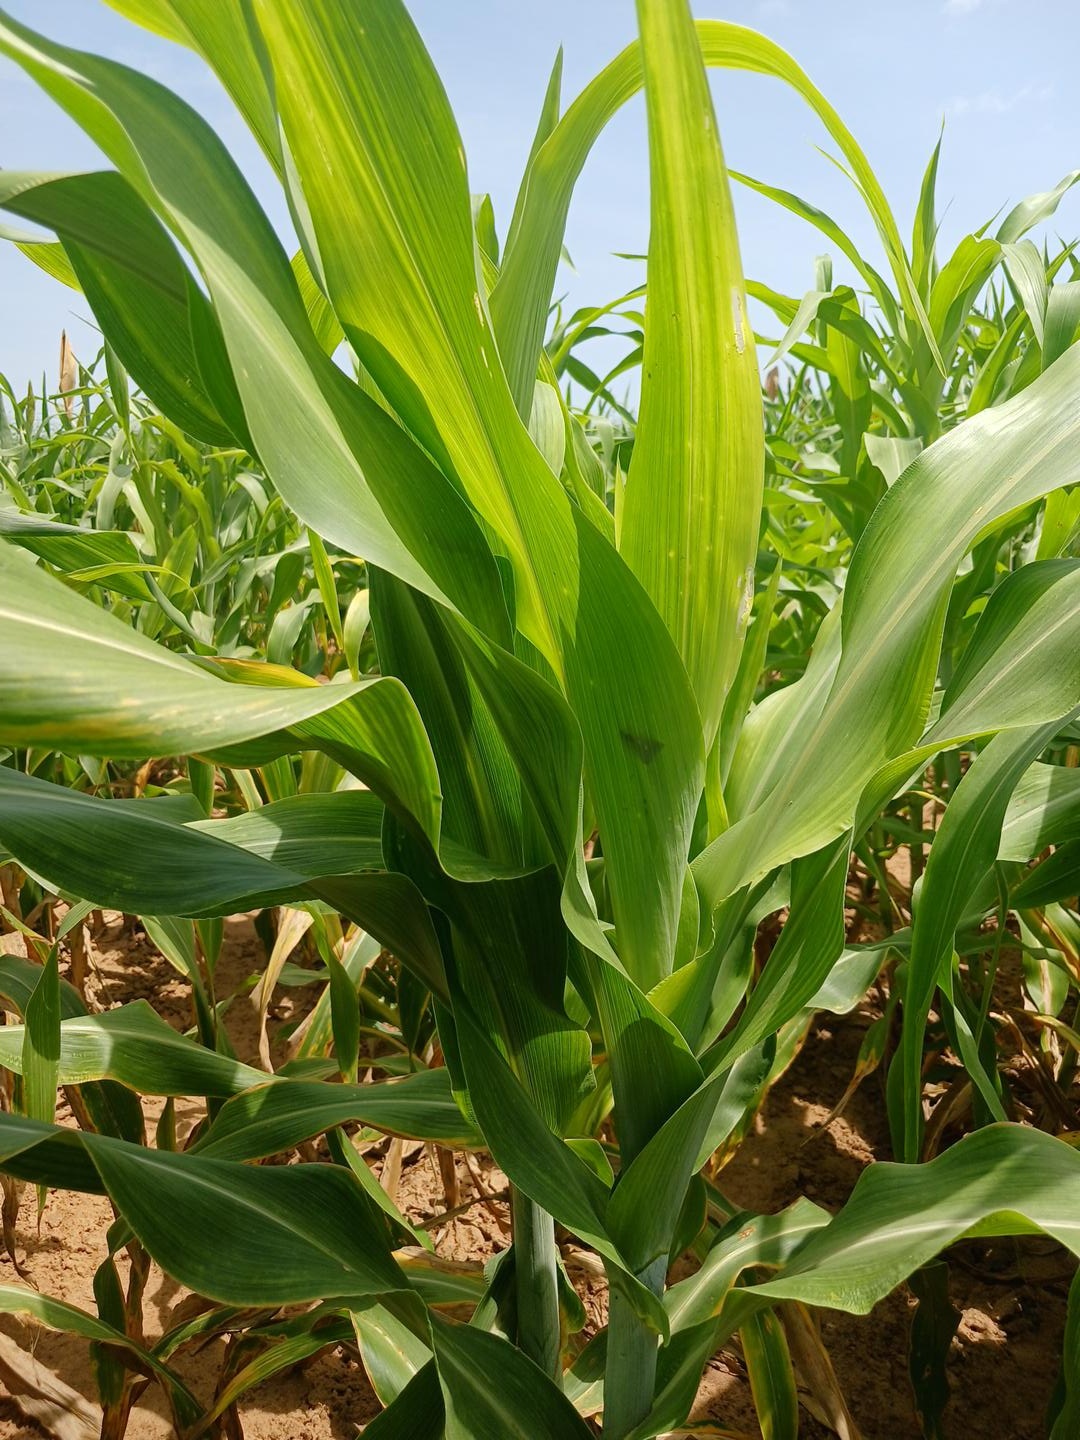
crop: sorghum
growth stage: vegetative
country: Senegal
